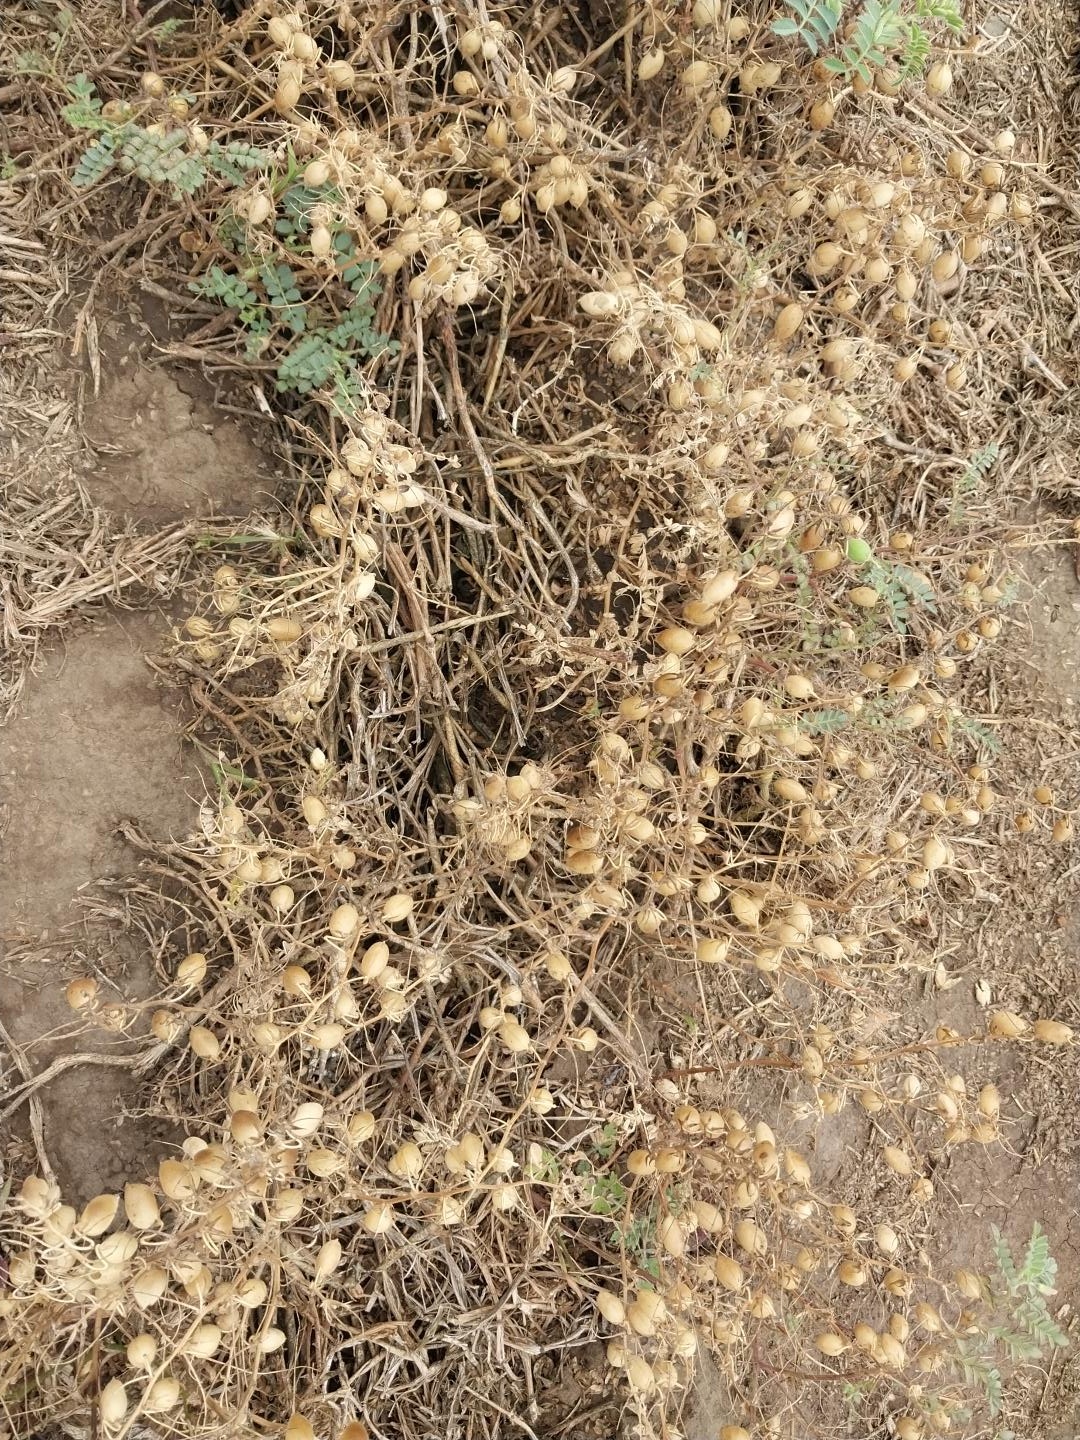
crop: chickpea
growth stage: development pod
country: Tanzania
